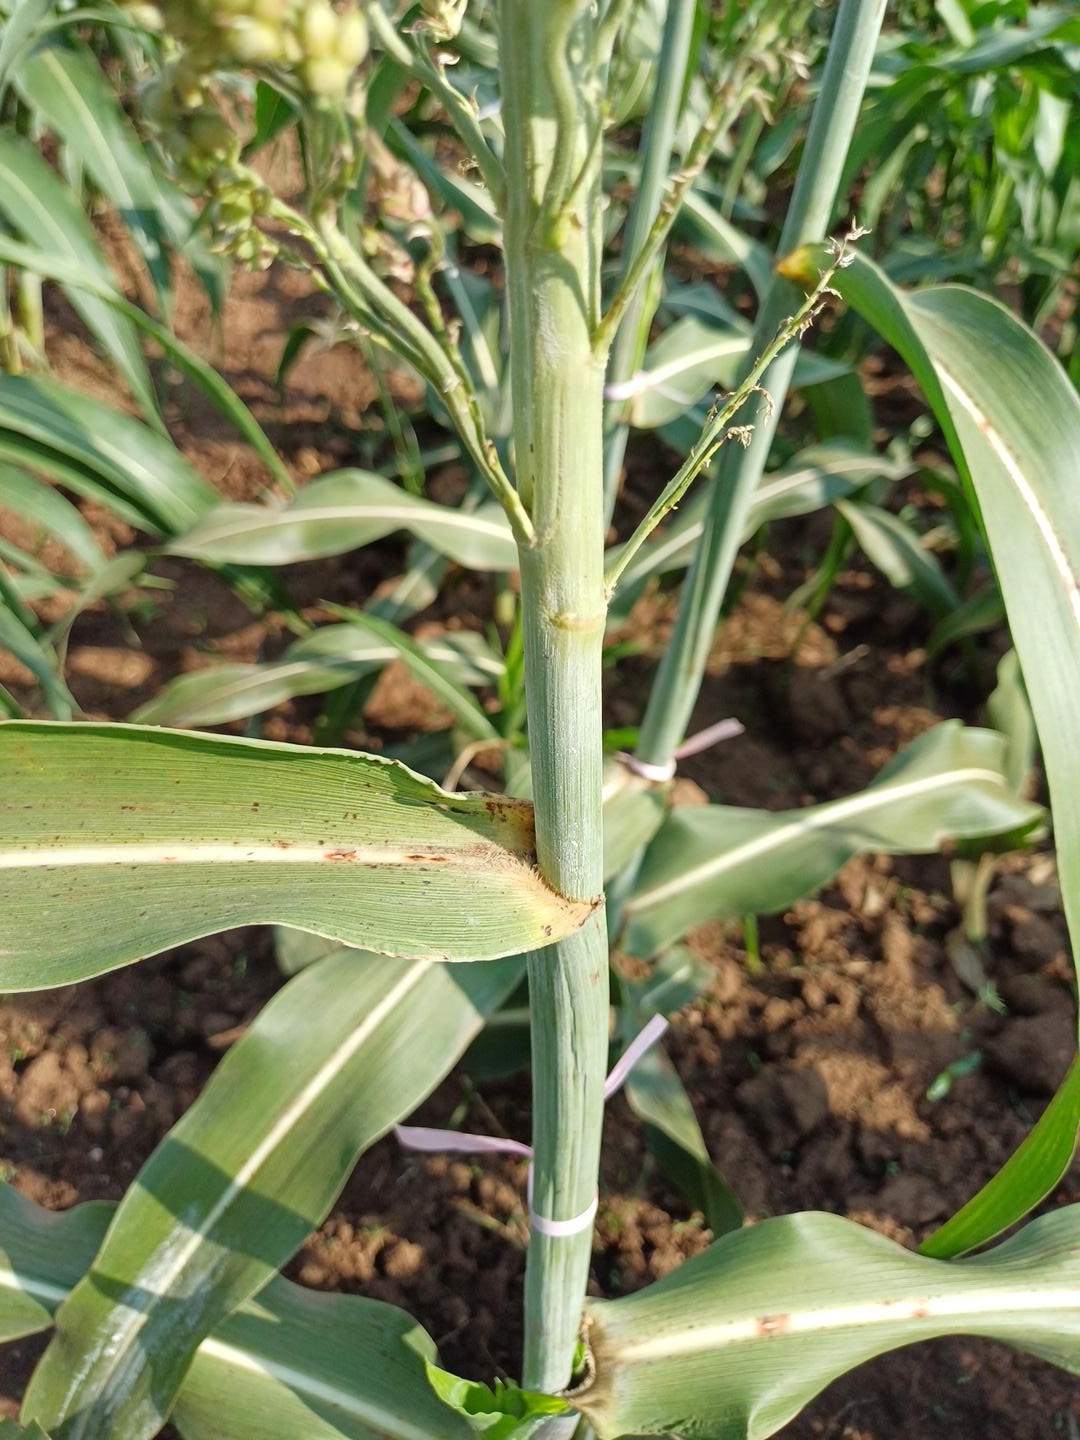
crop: sorghum
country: Kenya
